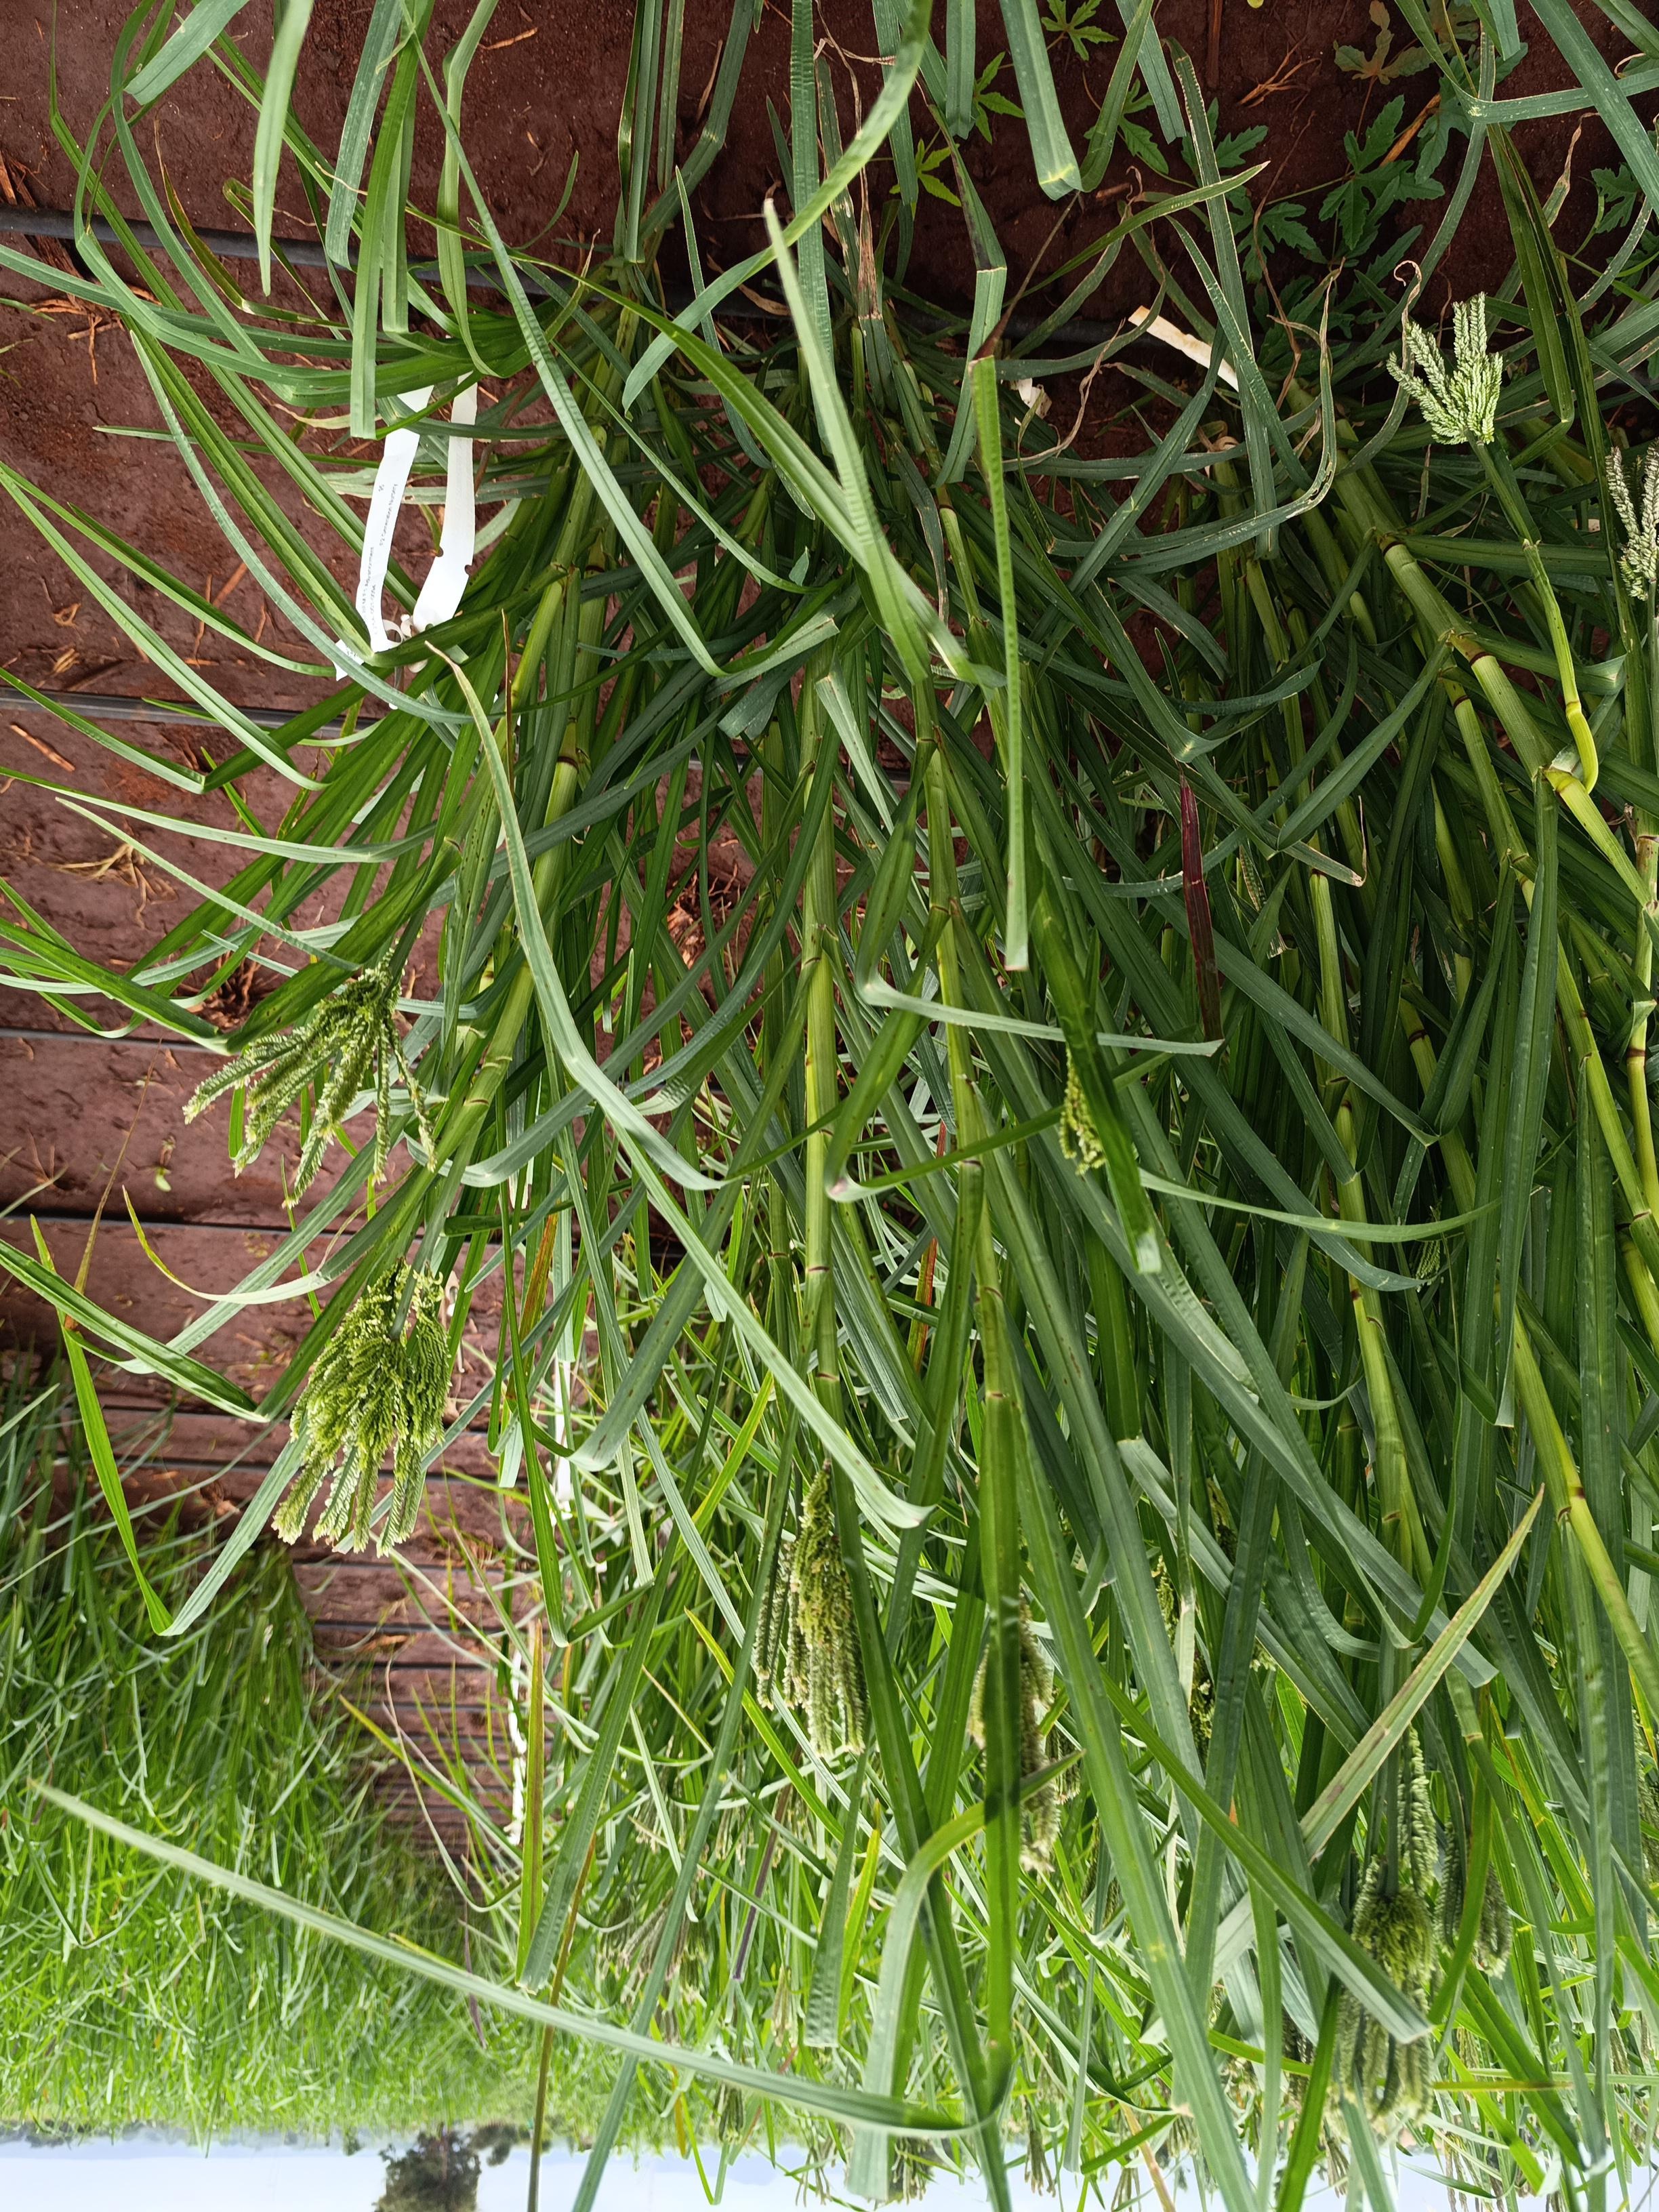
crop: finger millet
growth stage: flowering
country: Kenya
